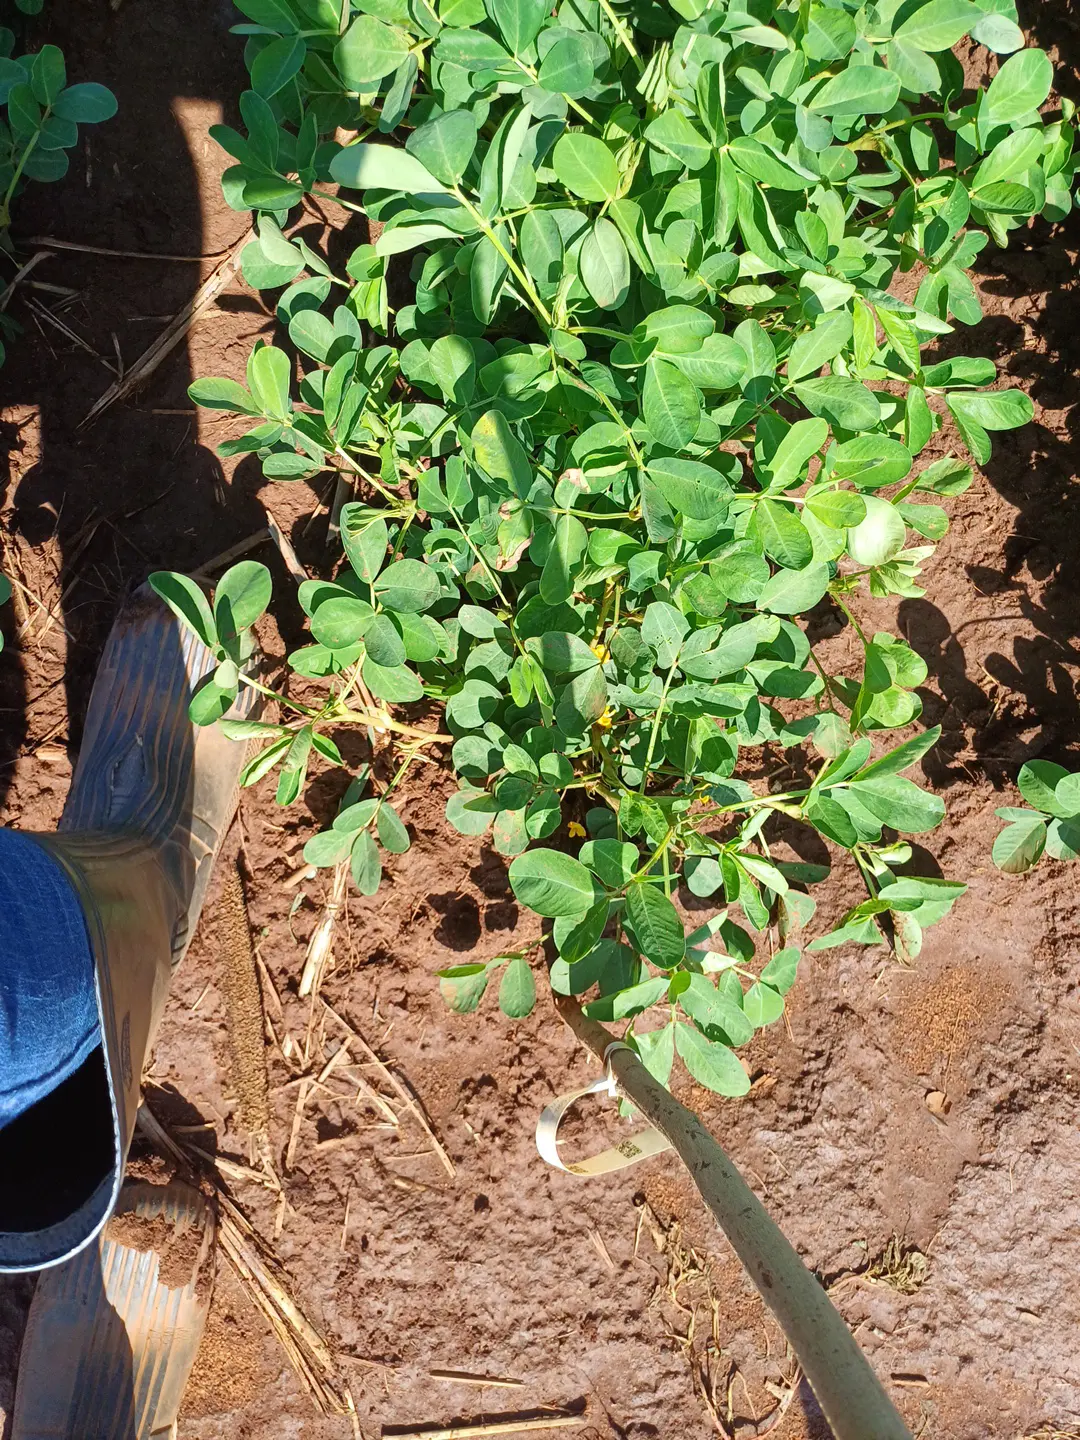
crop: groundnut
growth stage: flowering
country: Kenya
